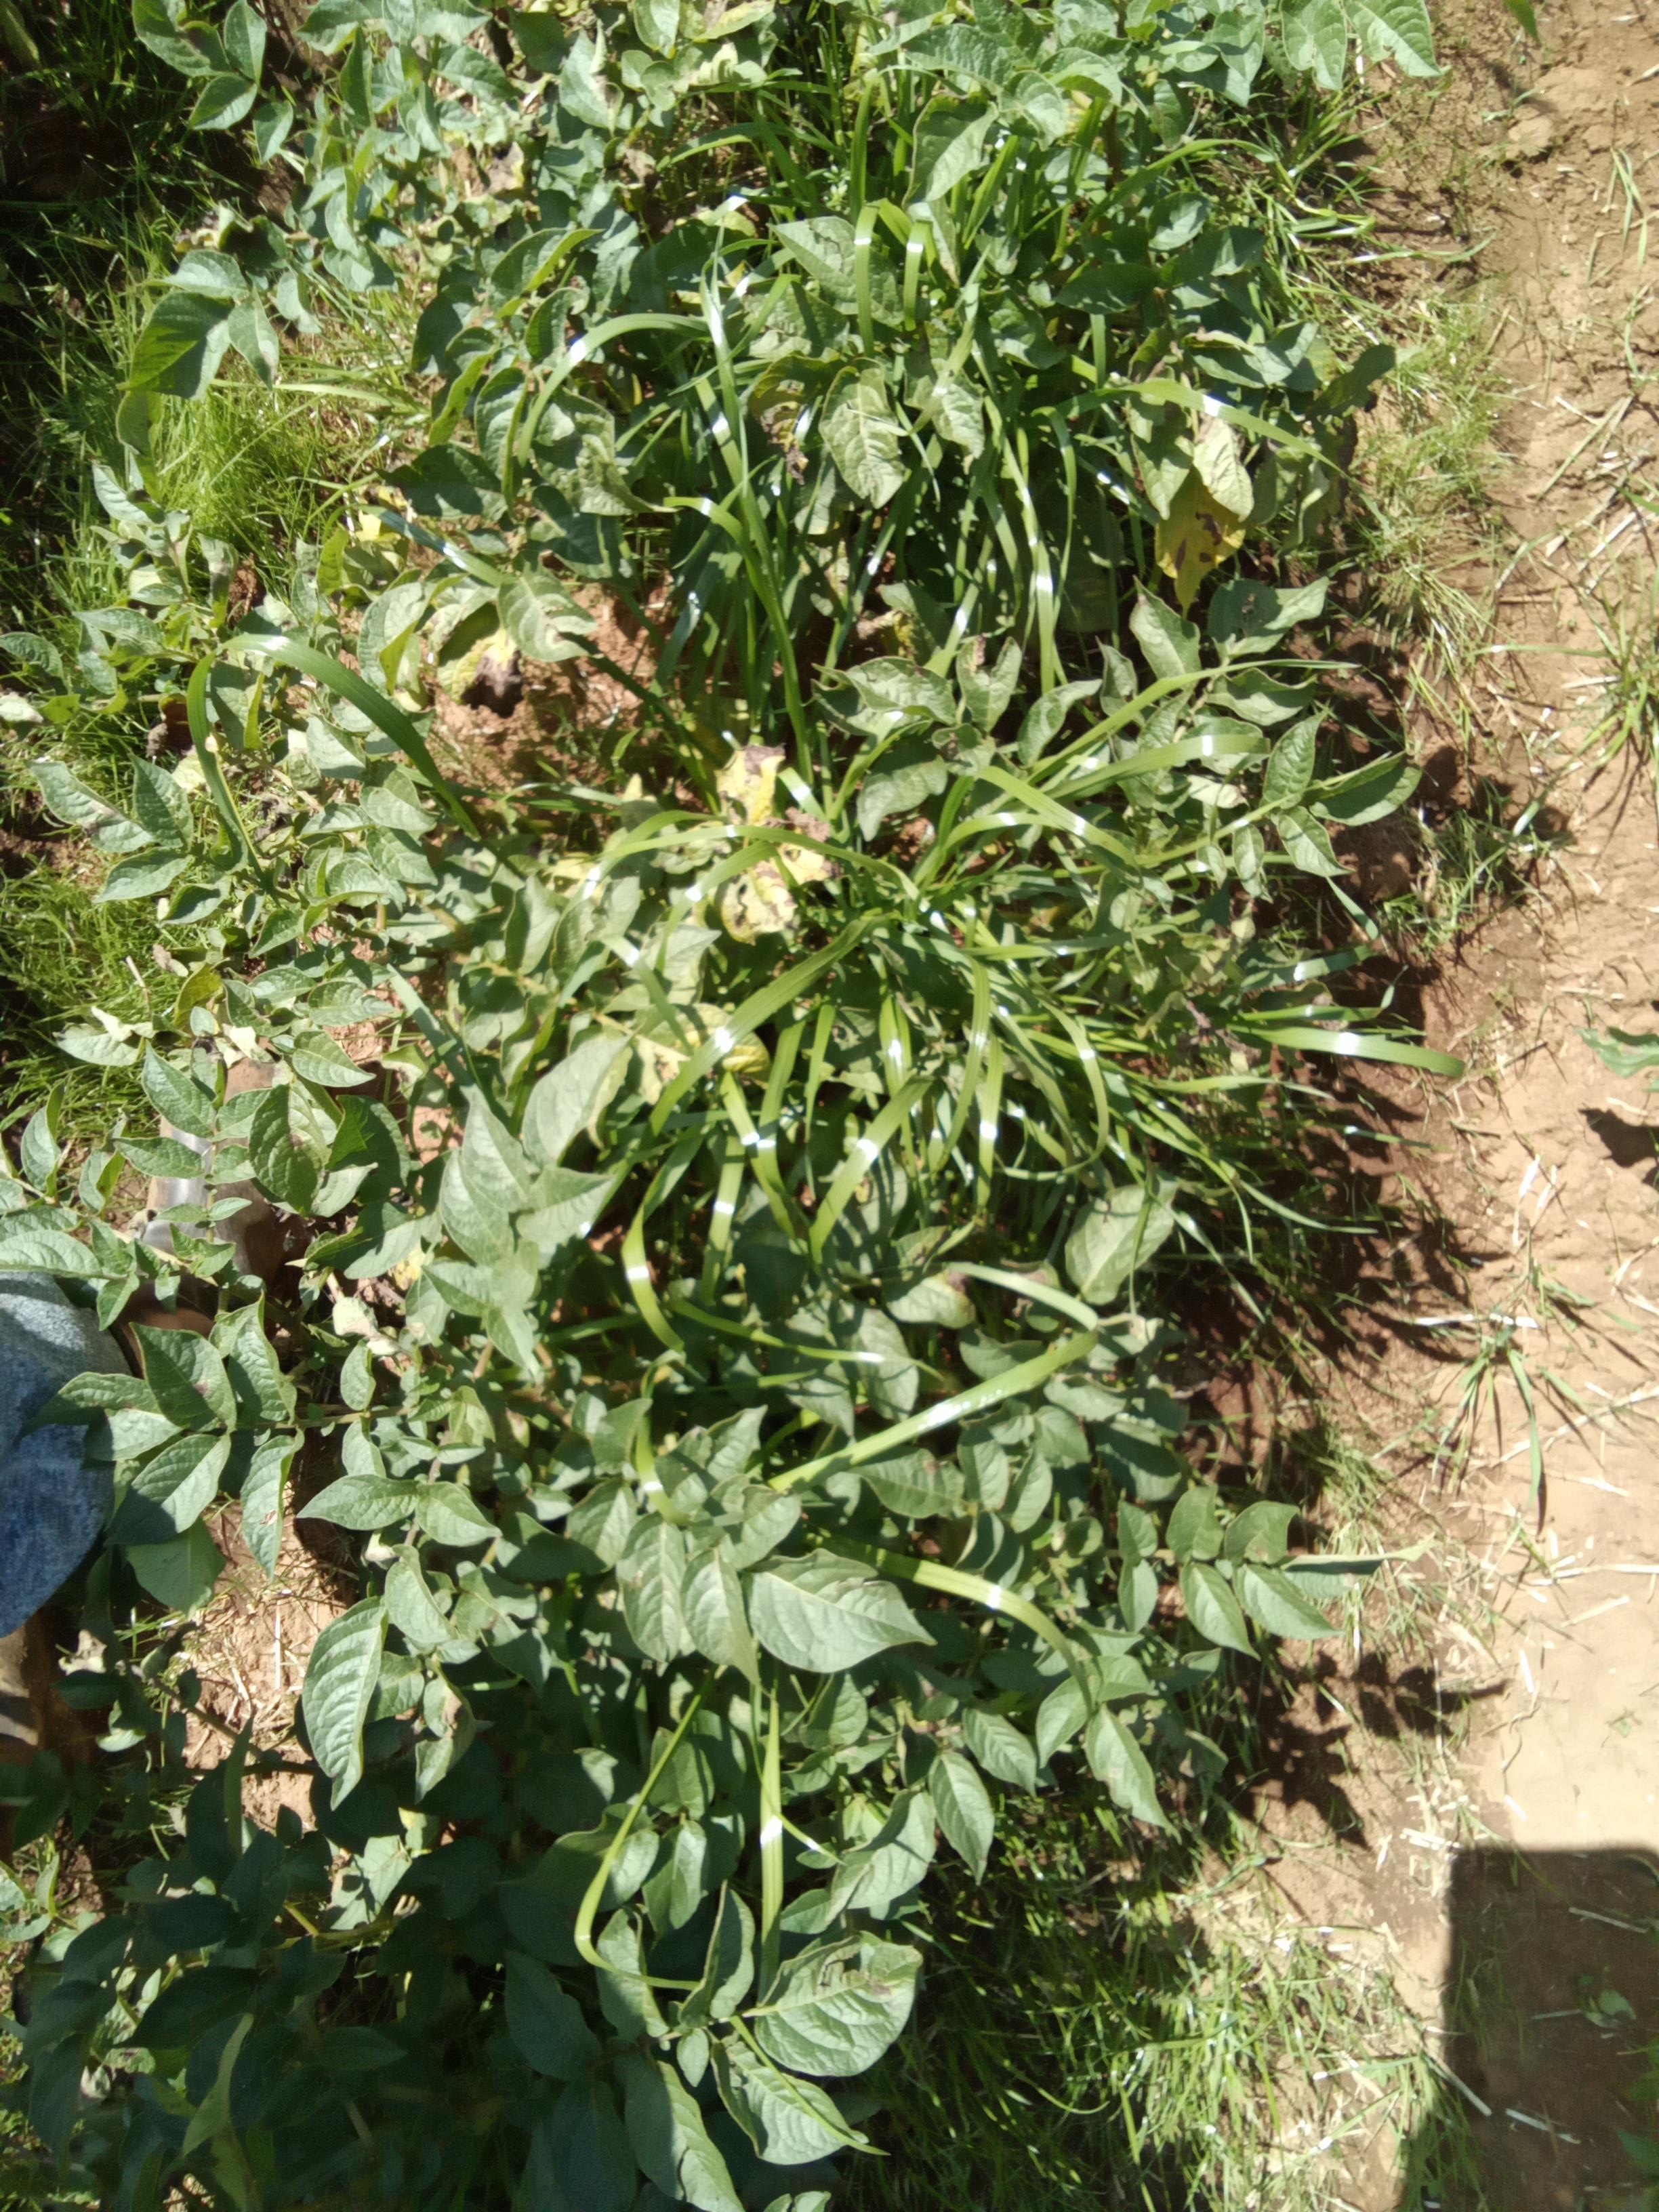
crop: potato
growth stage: vegetative
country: Kenya
